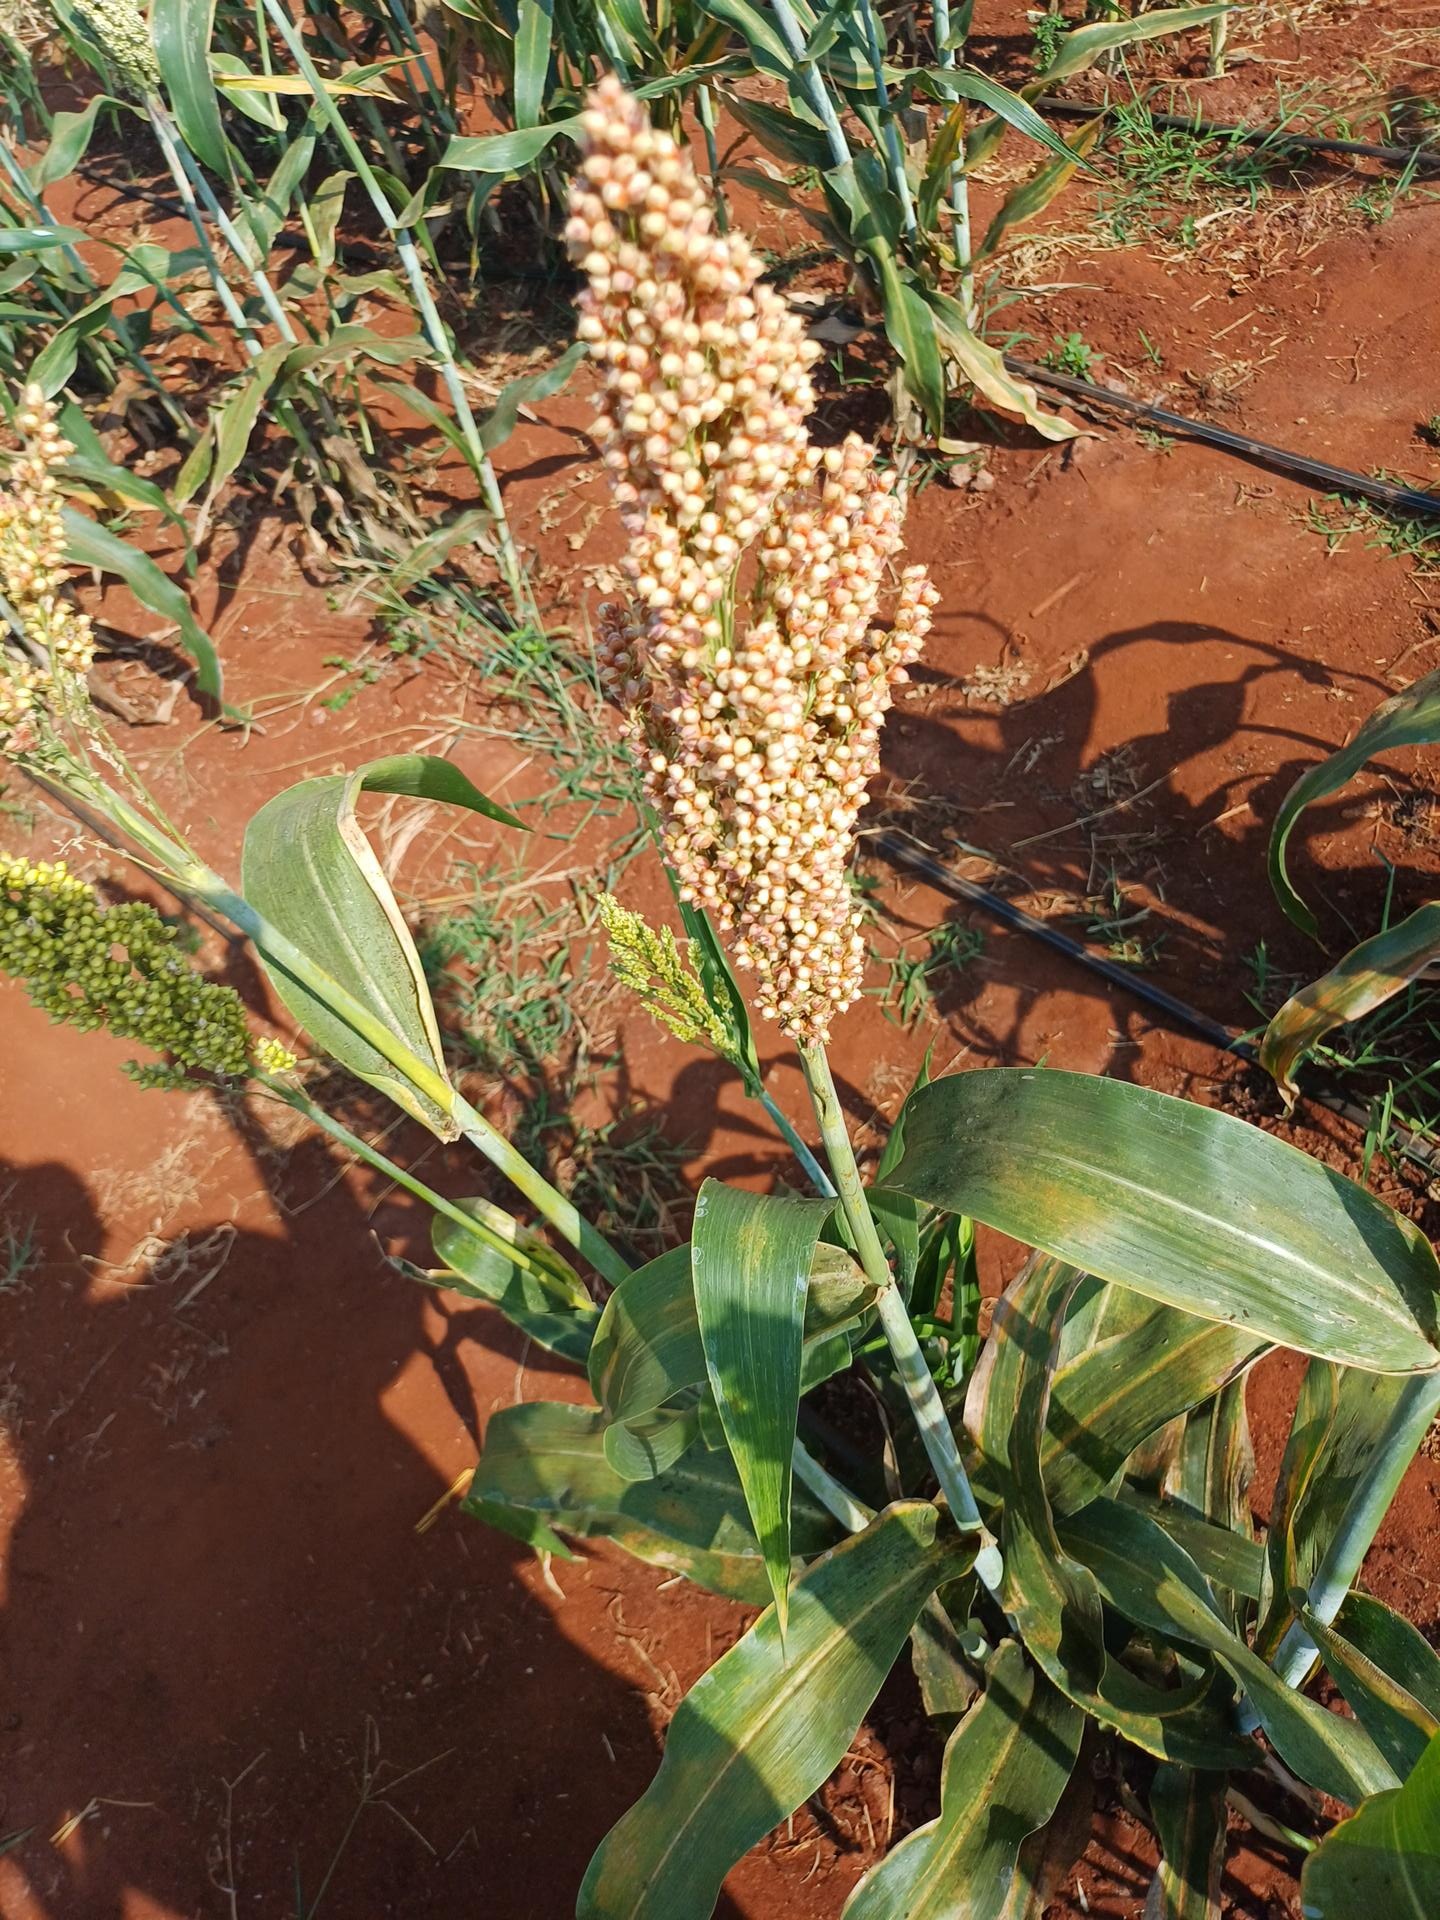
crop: sorghum
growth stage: maturity
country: Kenya
